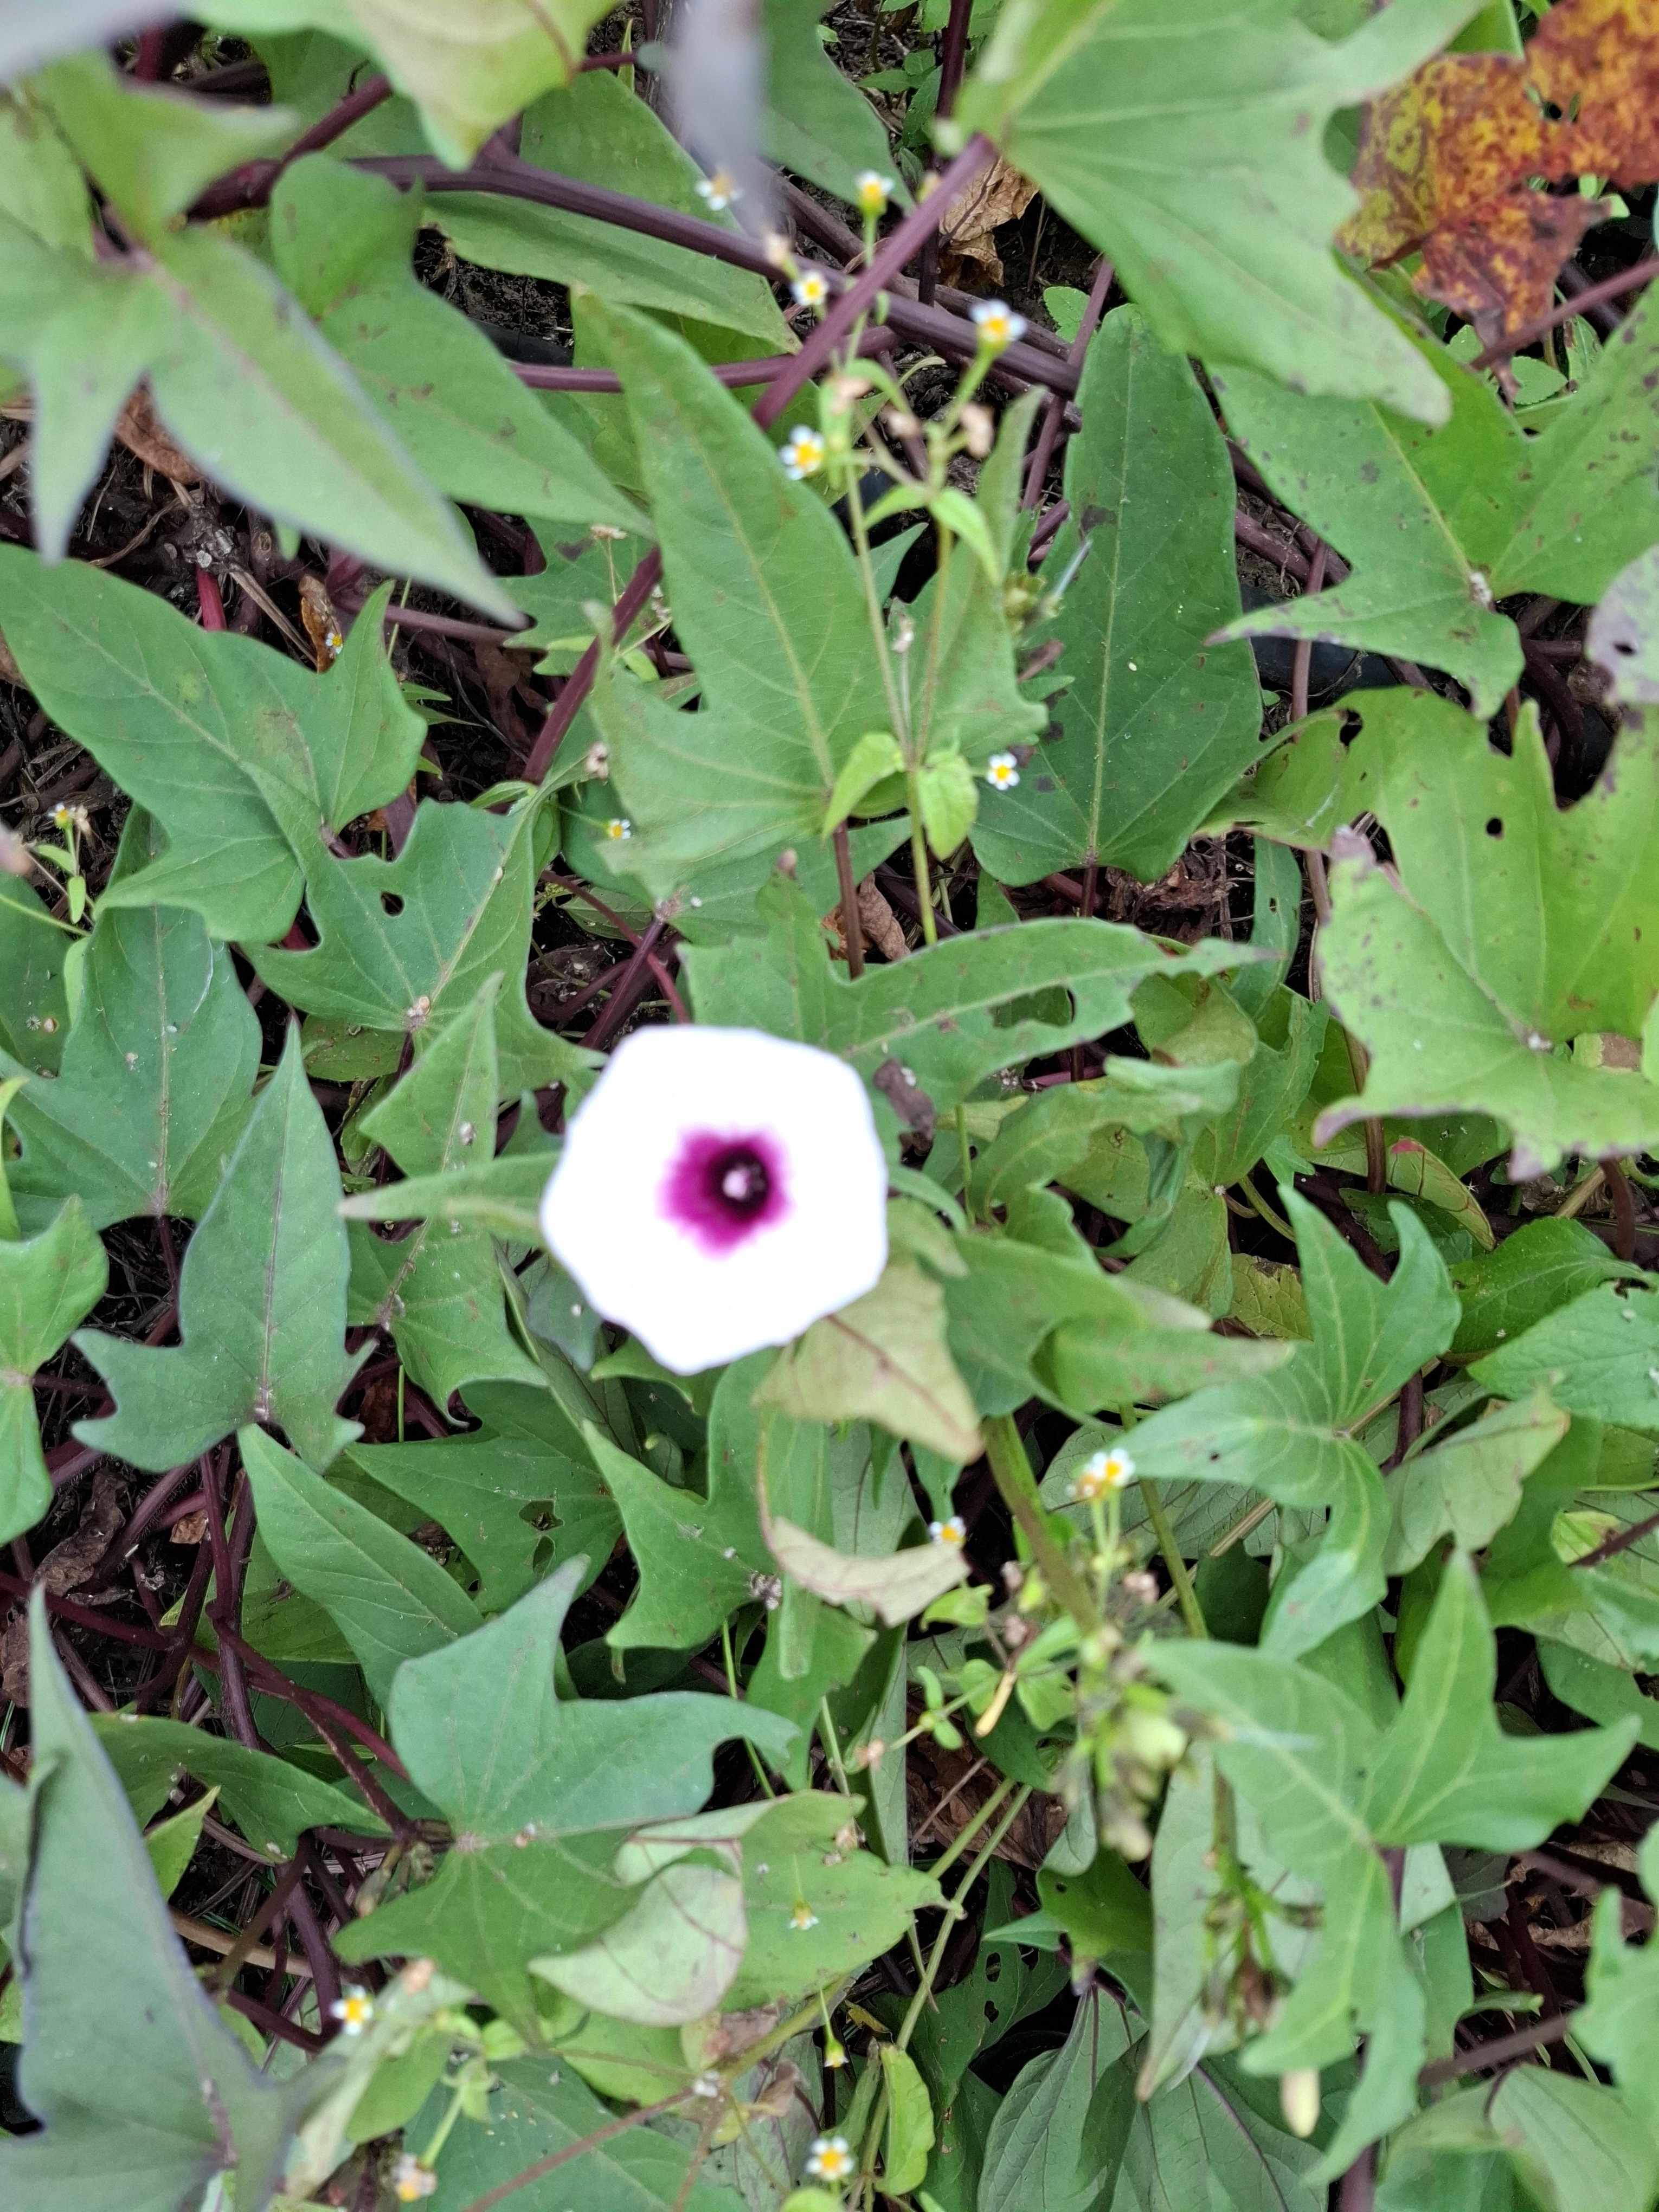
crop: sweet potato
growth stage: flowering
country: Tanzania
